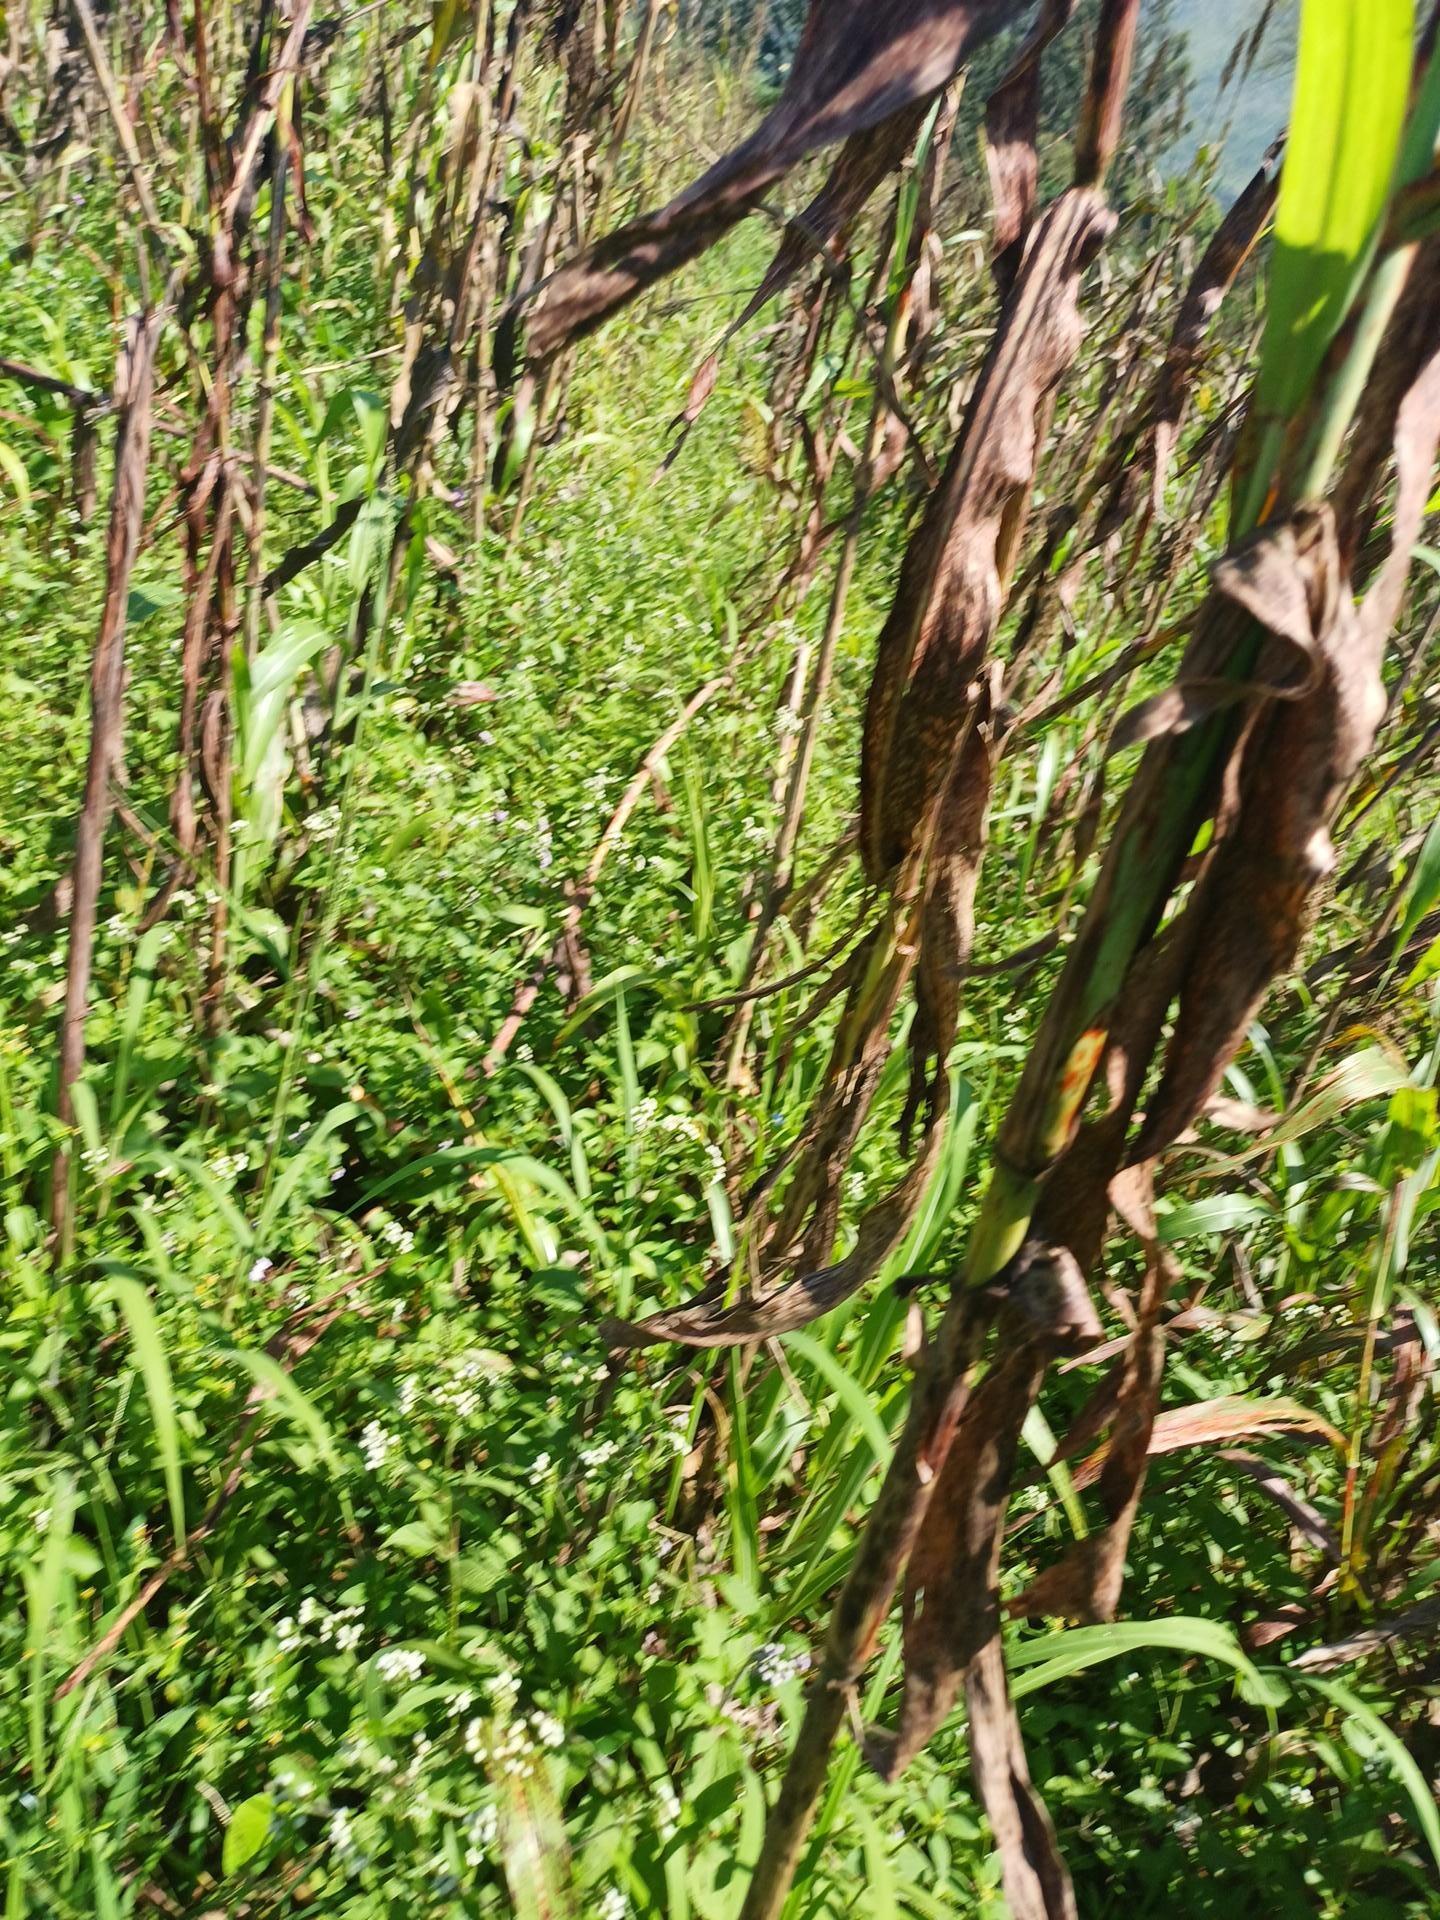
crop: sorghum
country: Kenya
